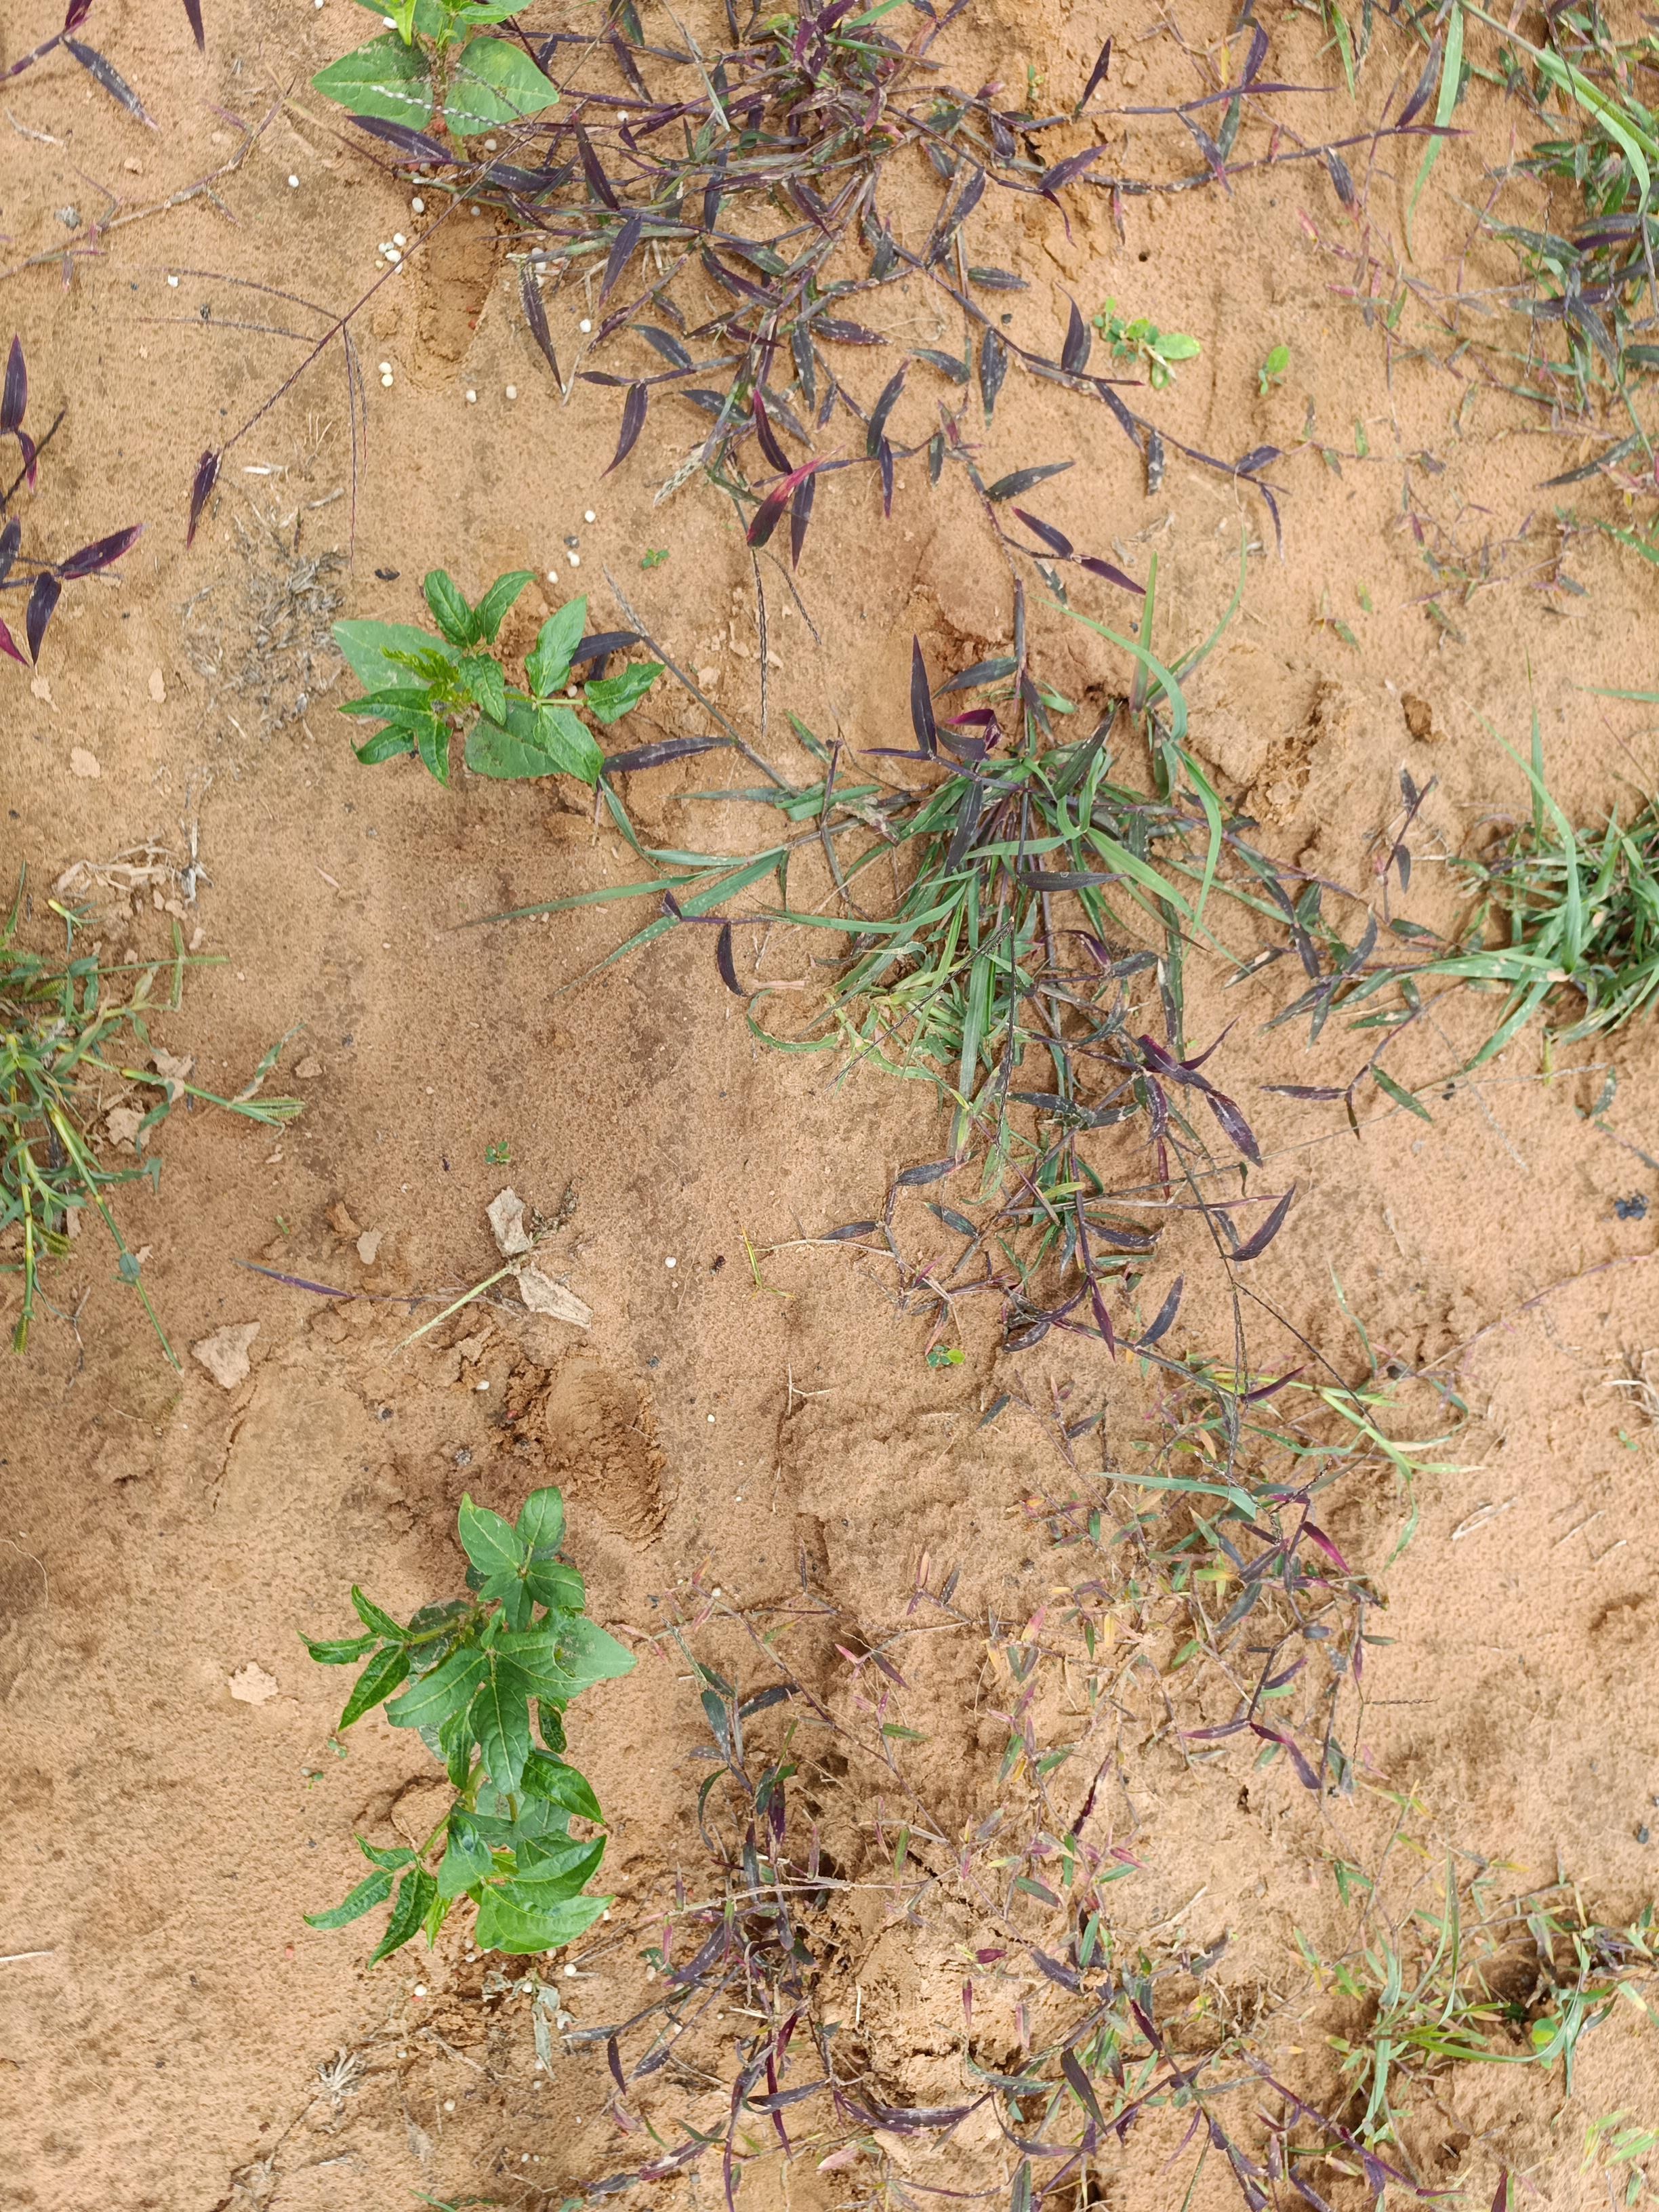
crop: cowpea
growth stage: emergence
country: Nigeria
